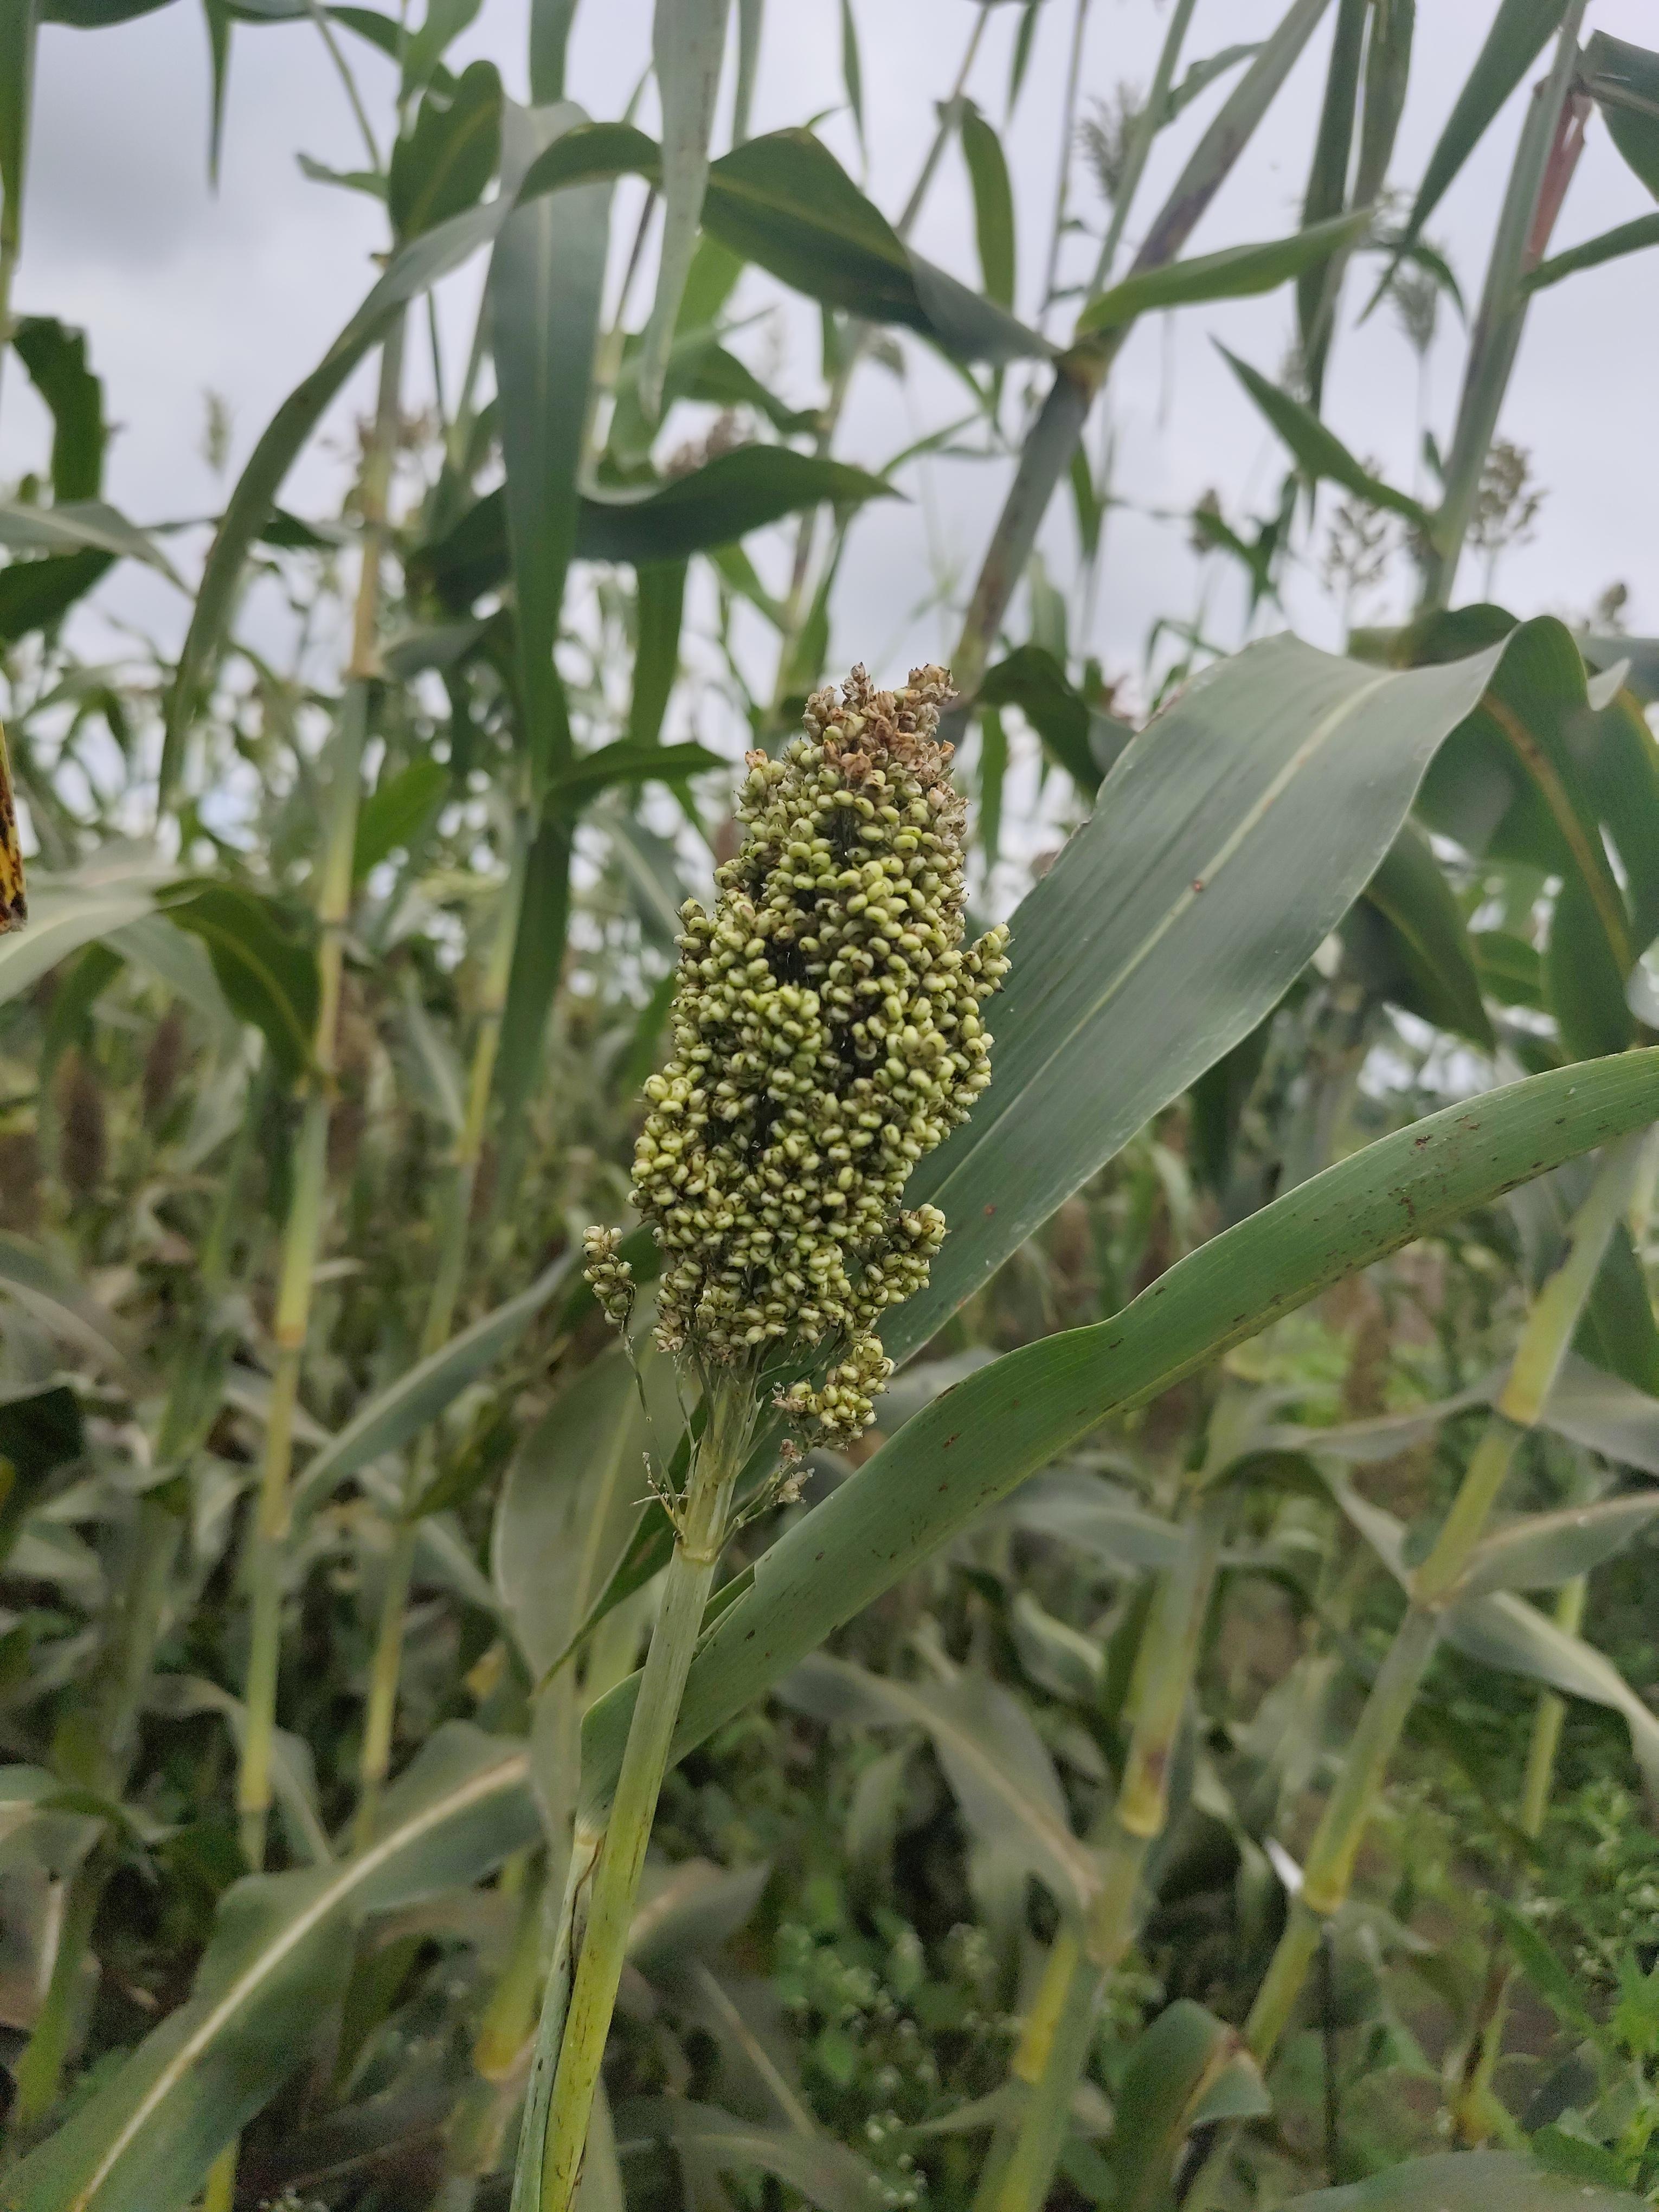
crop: sorghum
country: Tanzania
